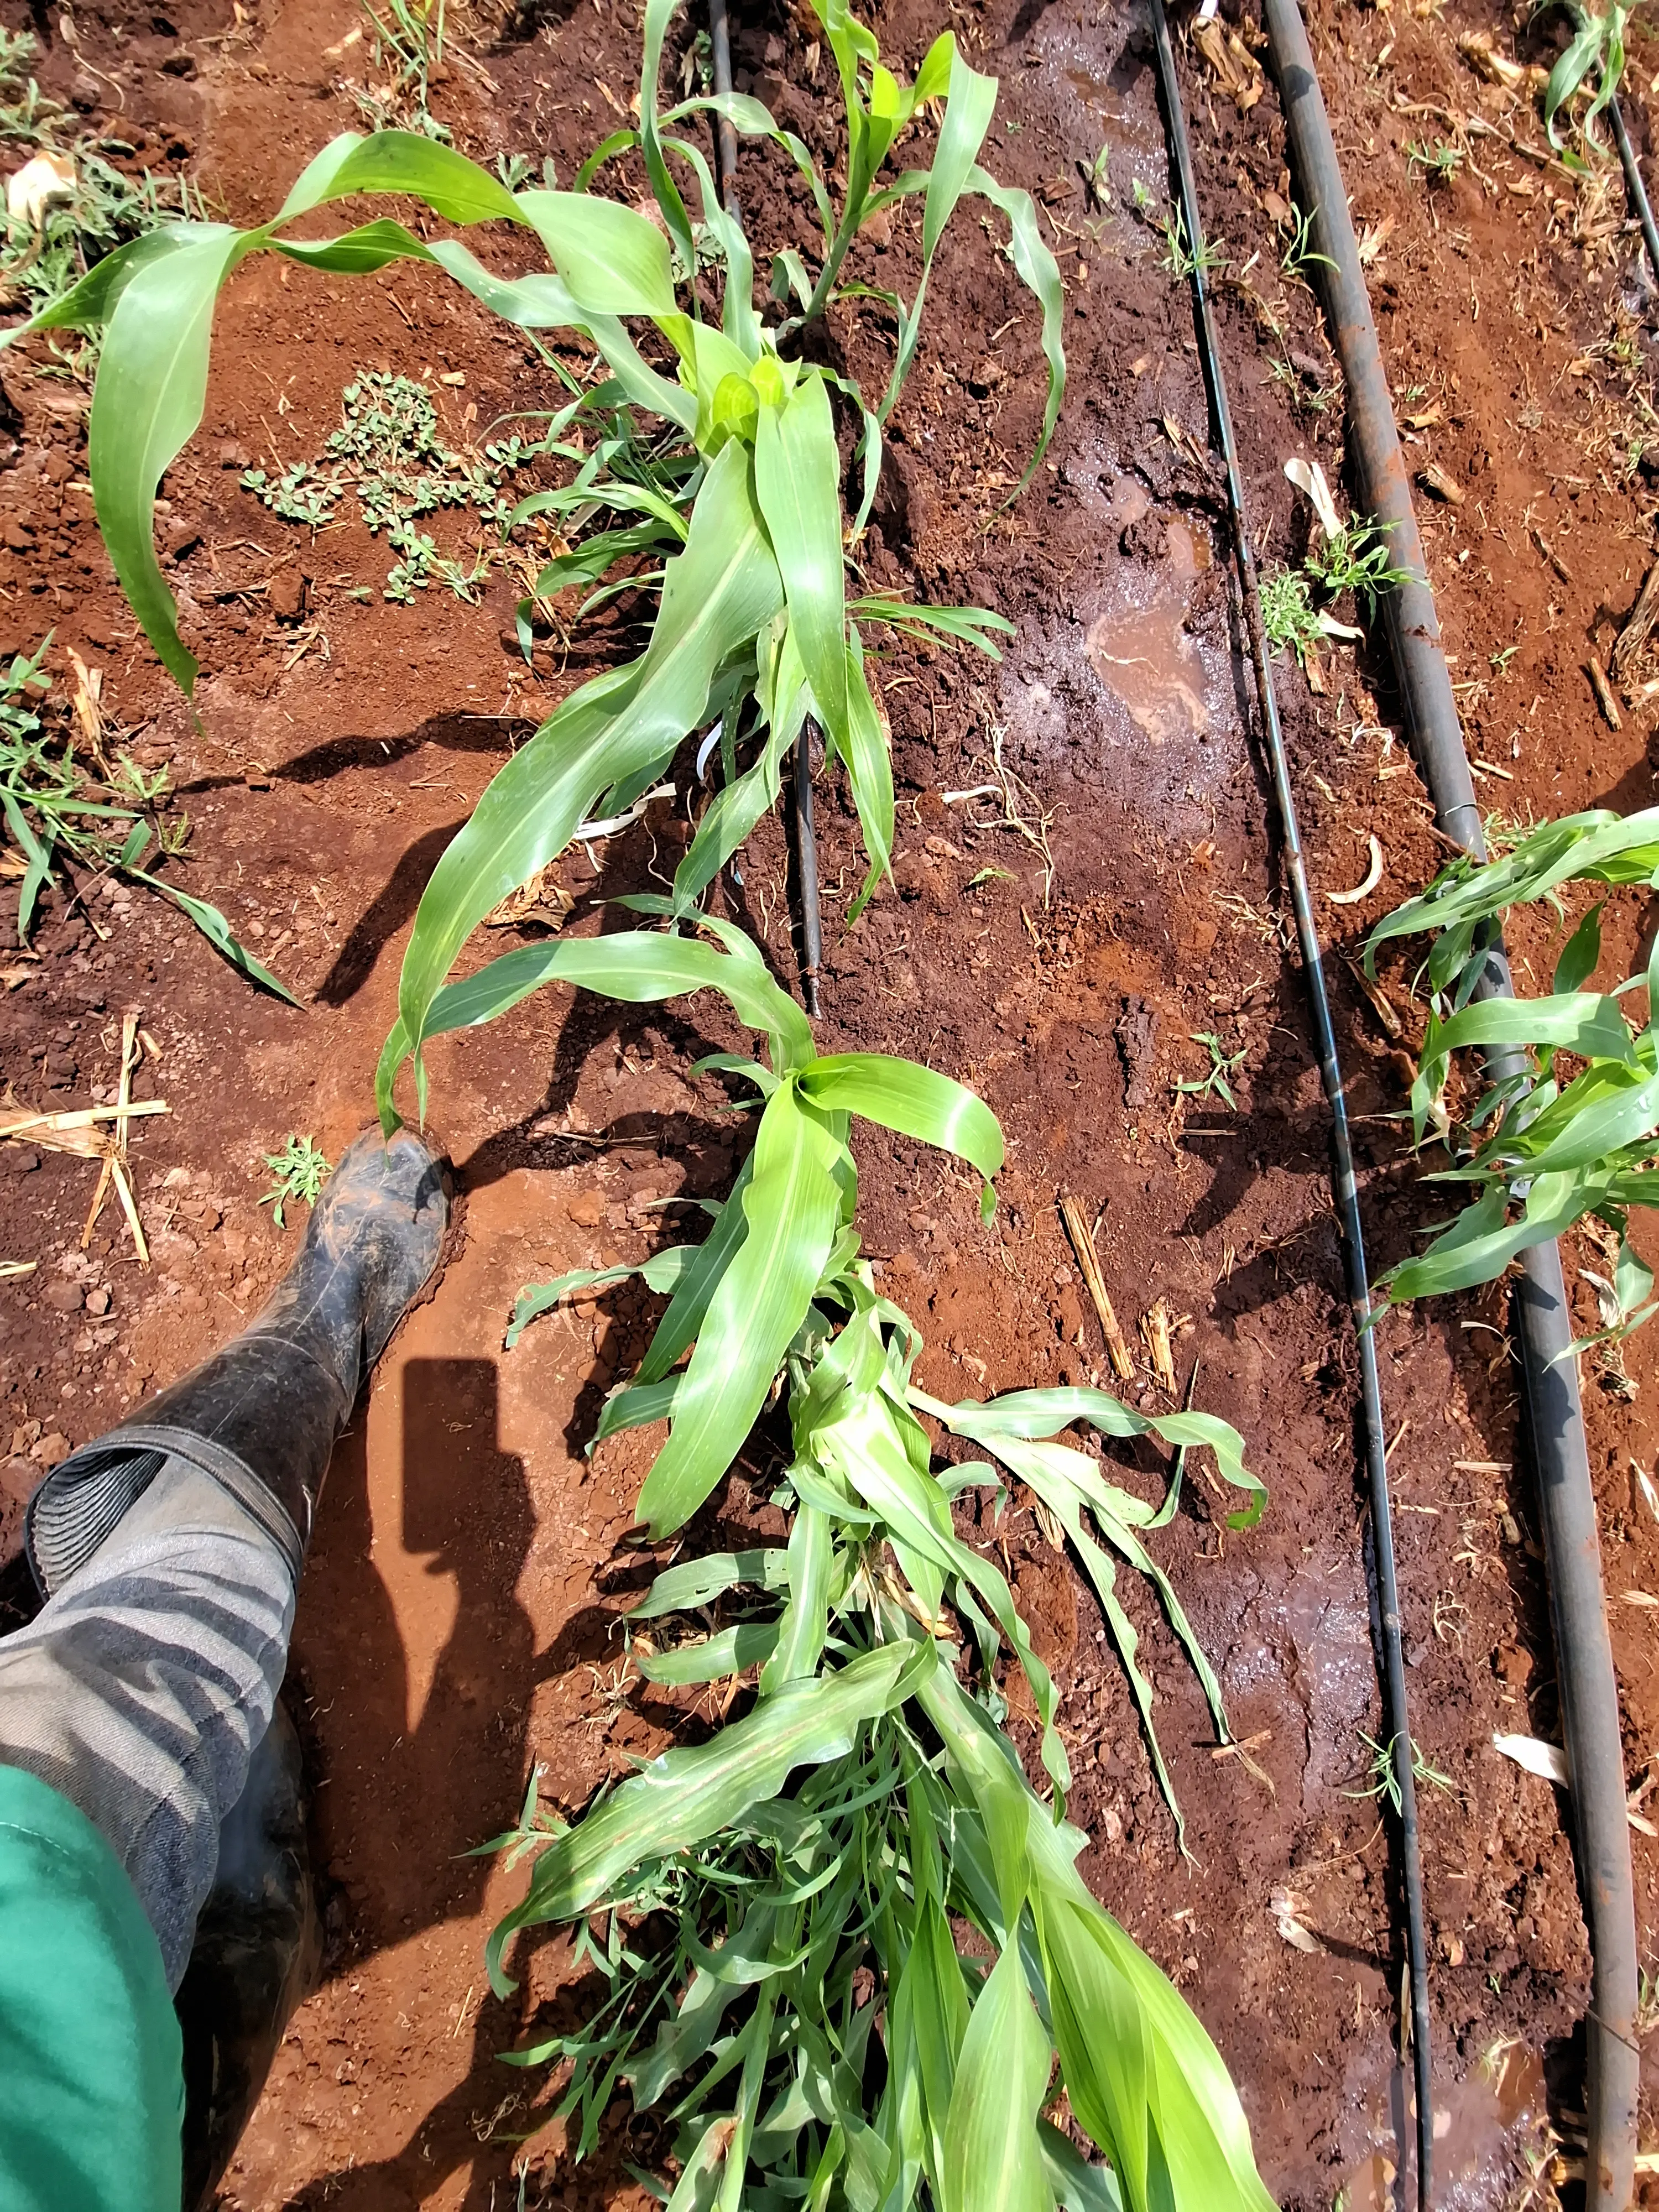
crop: sorghum
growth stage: vegetative
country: Kenya
